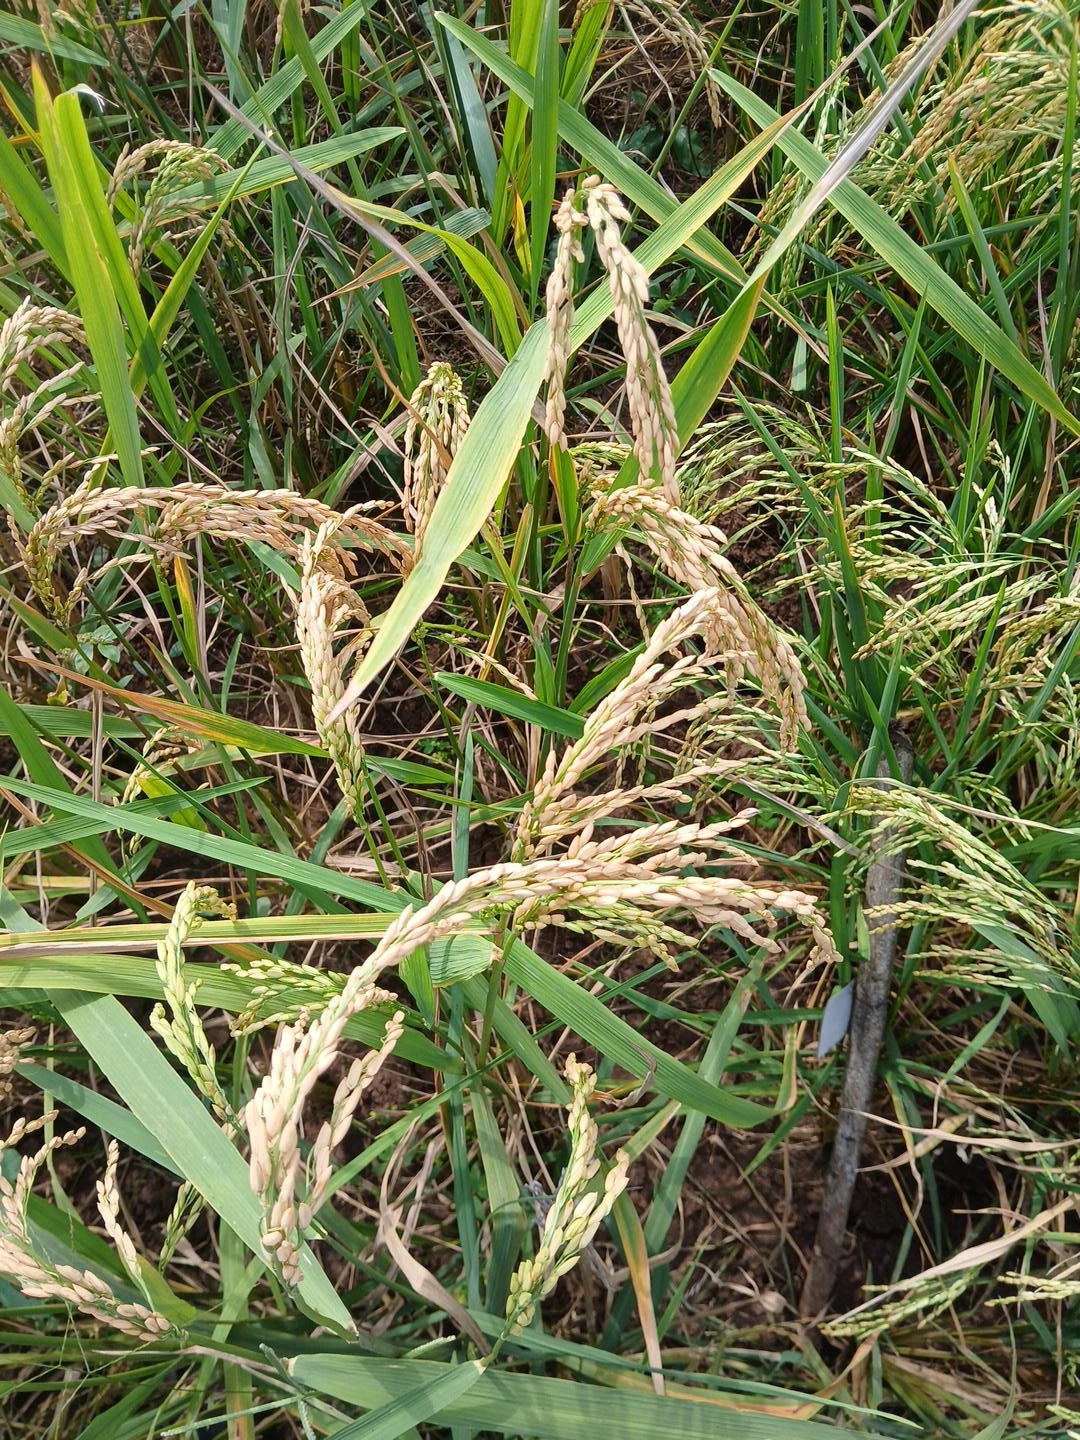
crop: rice
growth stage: ripening
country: Côte d'Ivoire
